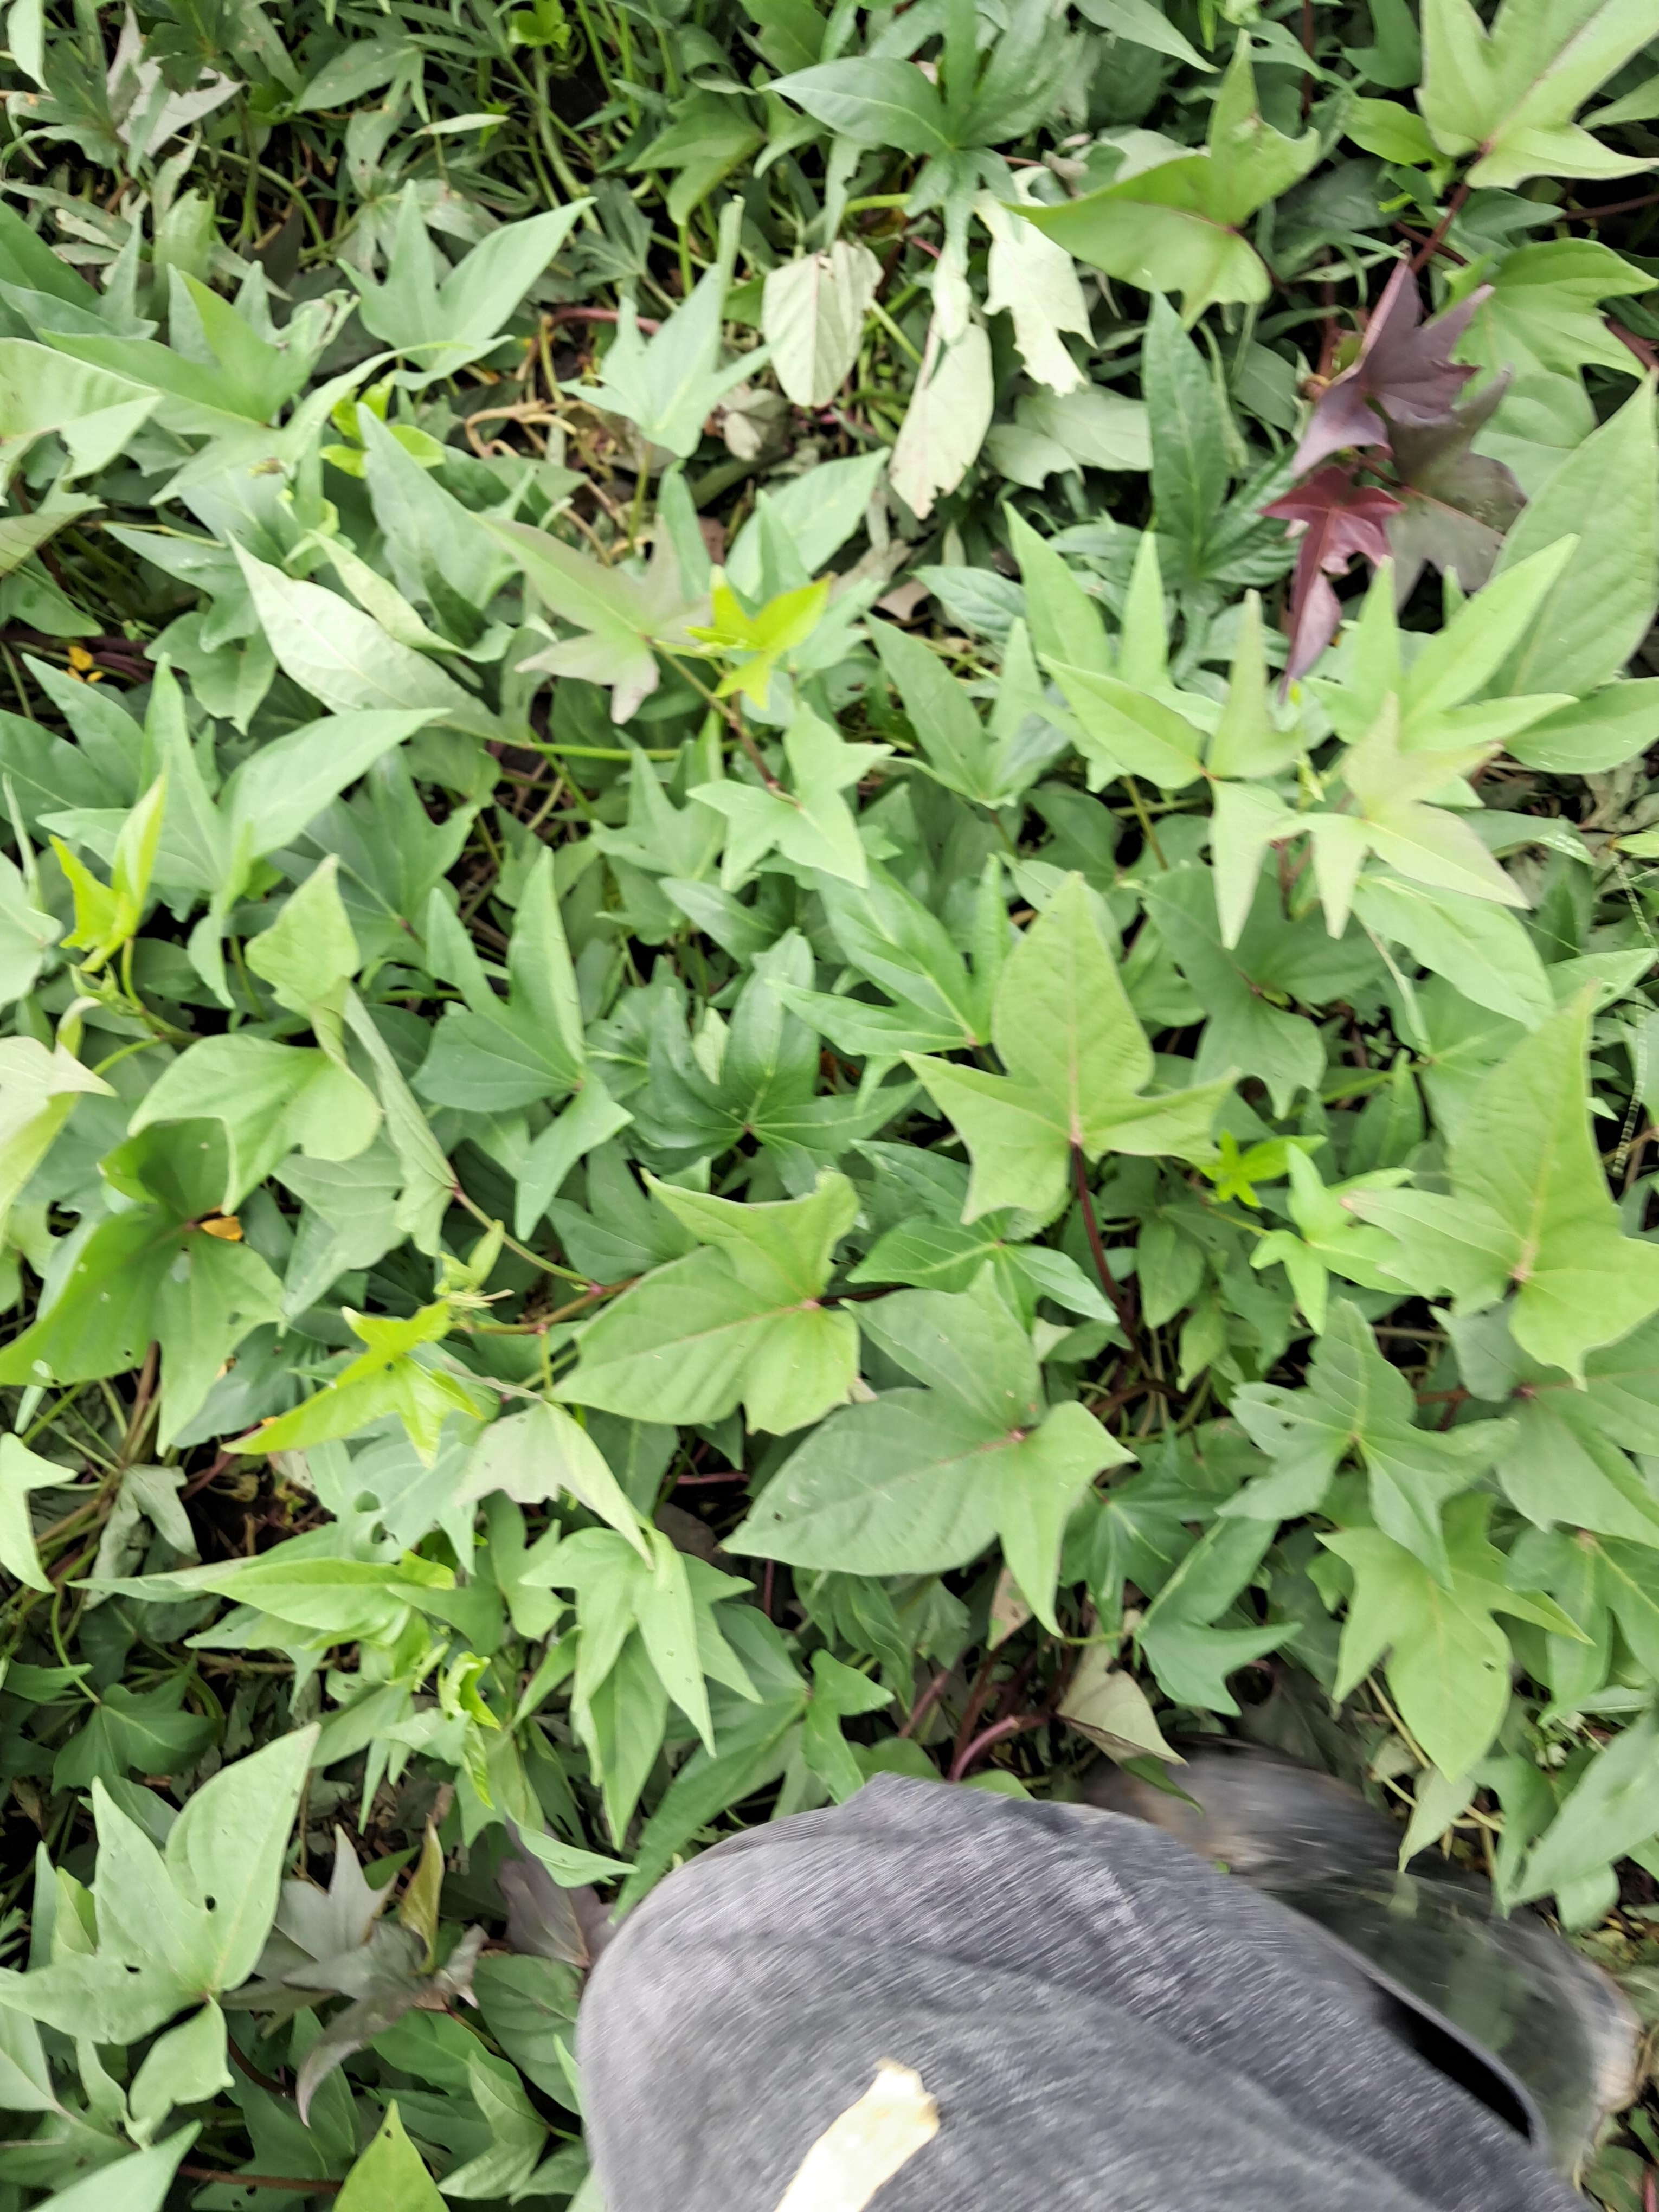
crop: sweet potato
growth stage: vegetative
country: Tanzania
